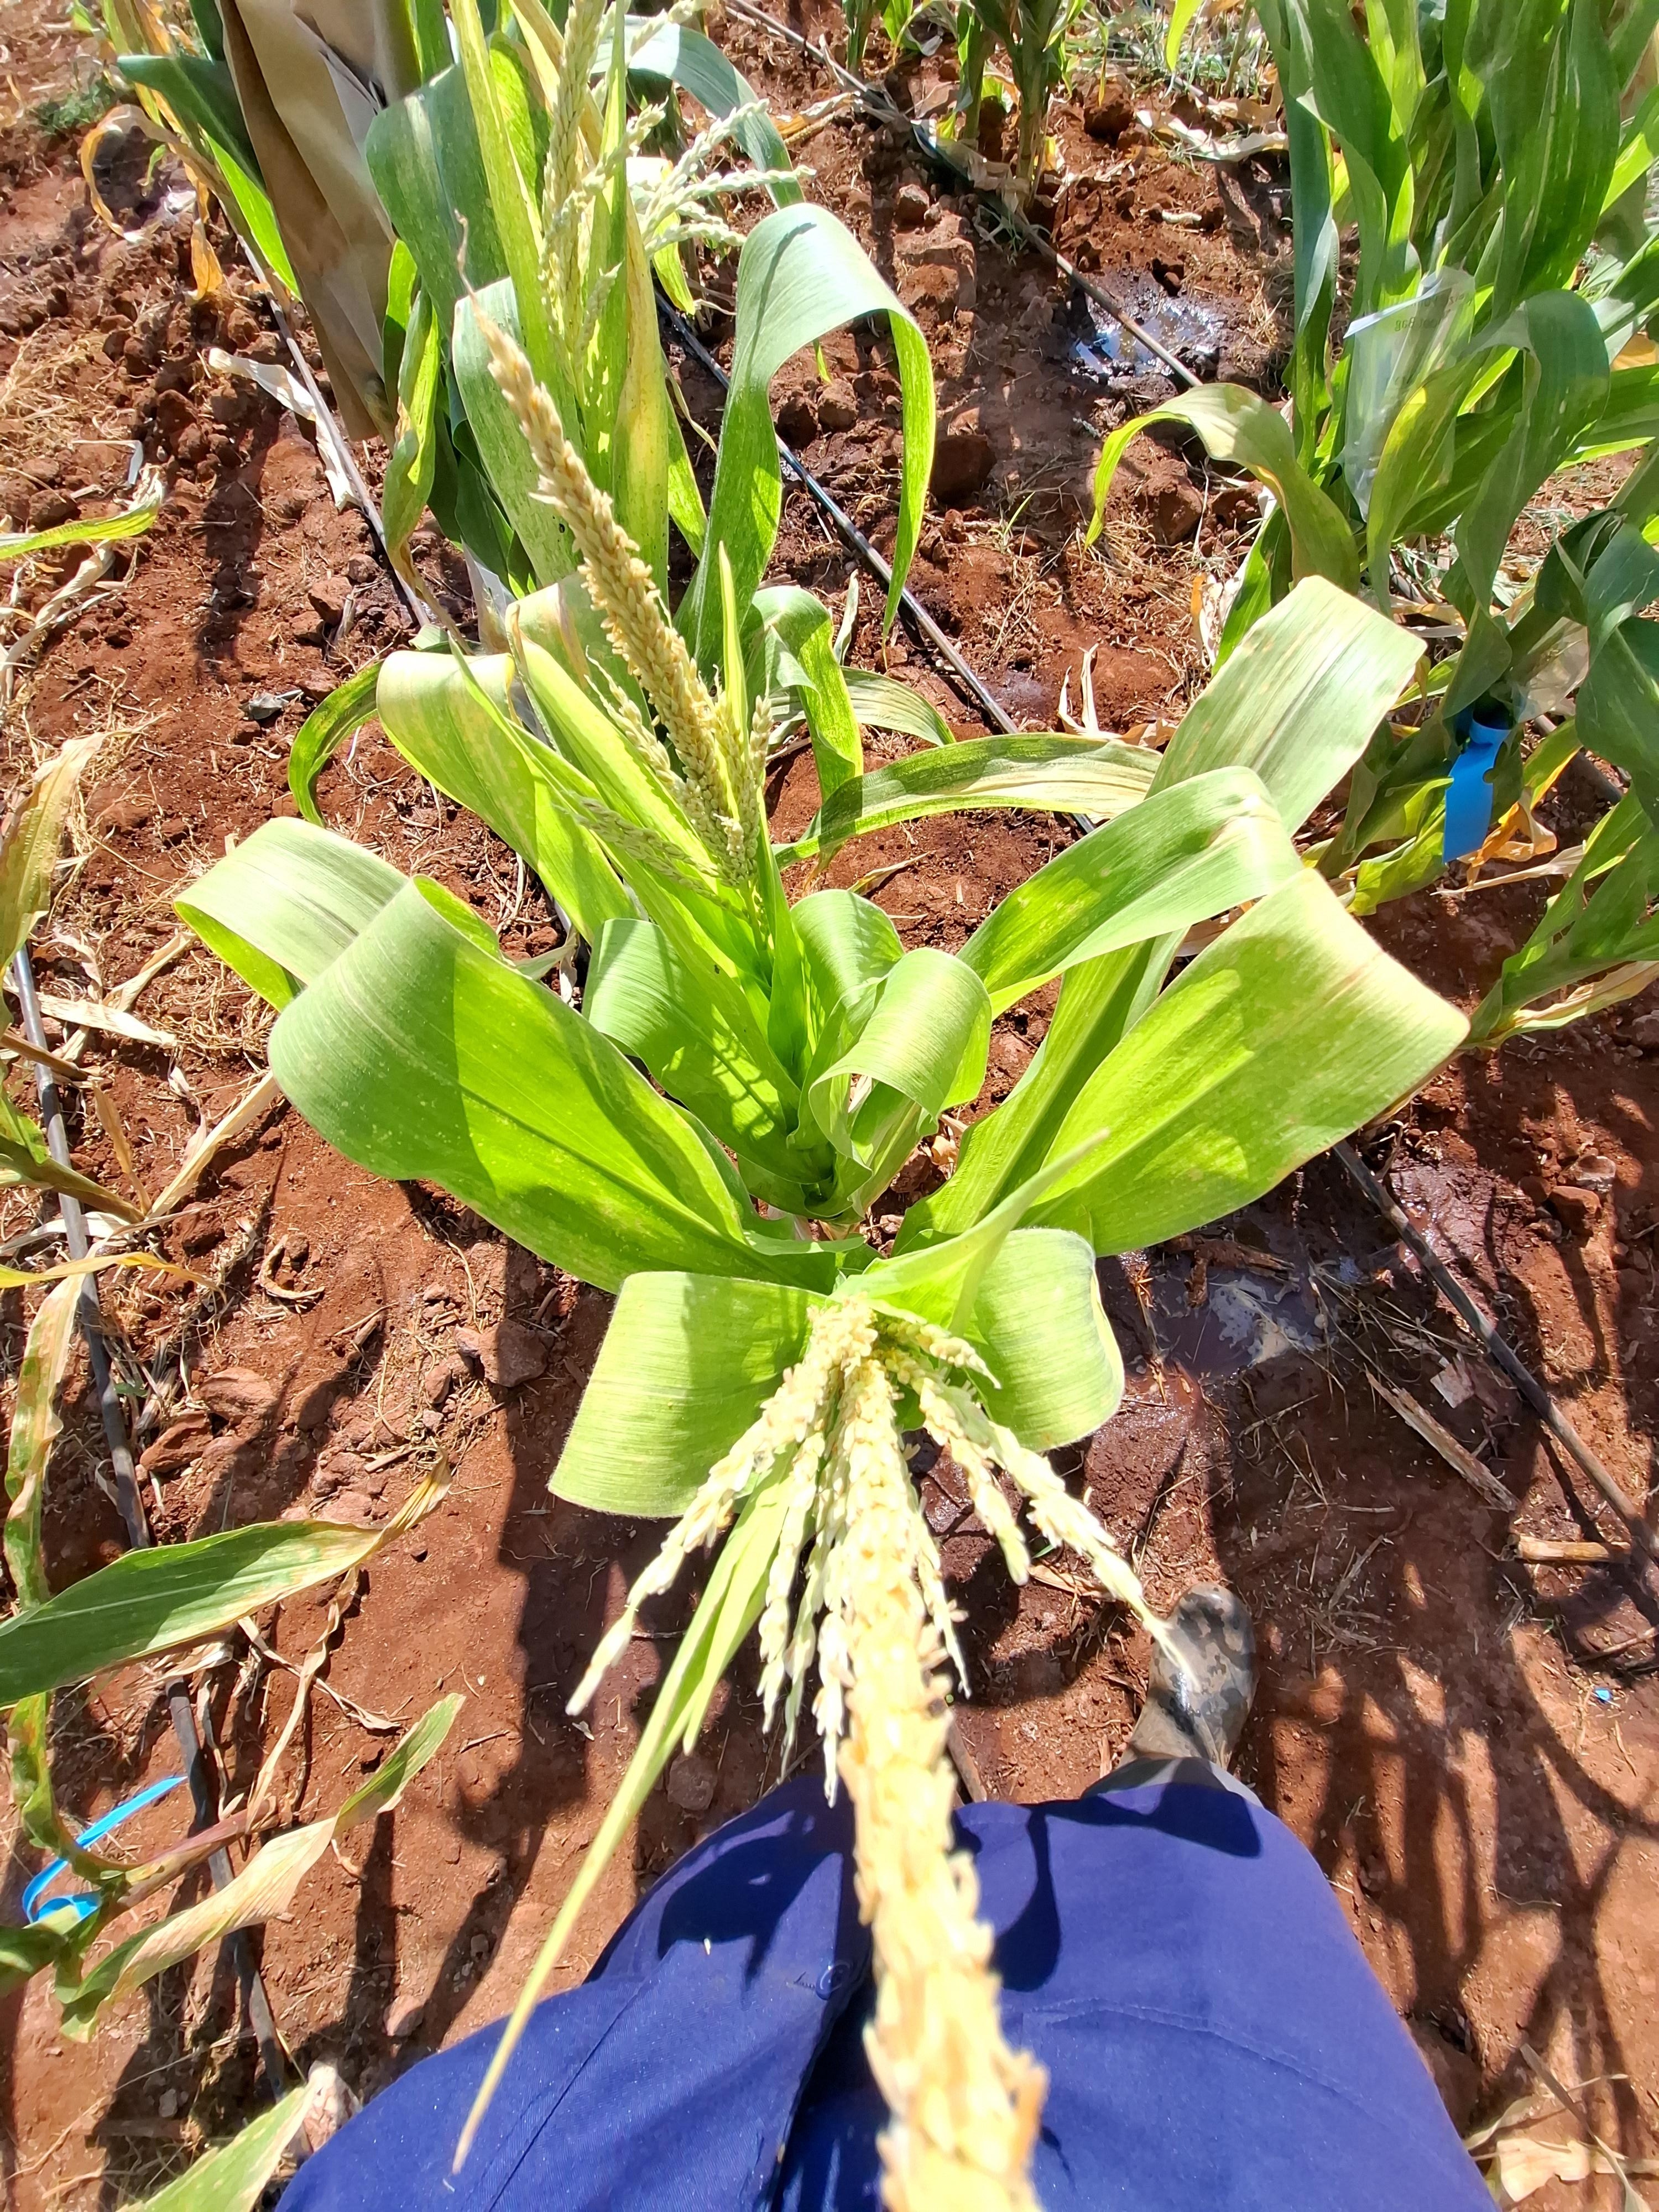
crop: maize
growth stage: flowering
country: Kenya
